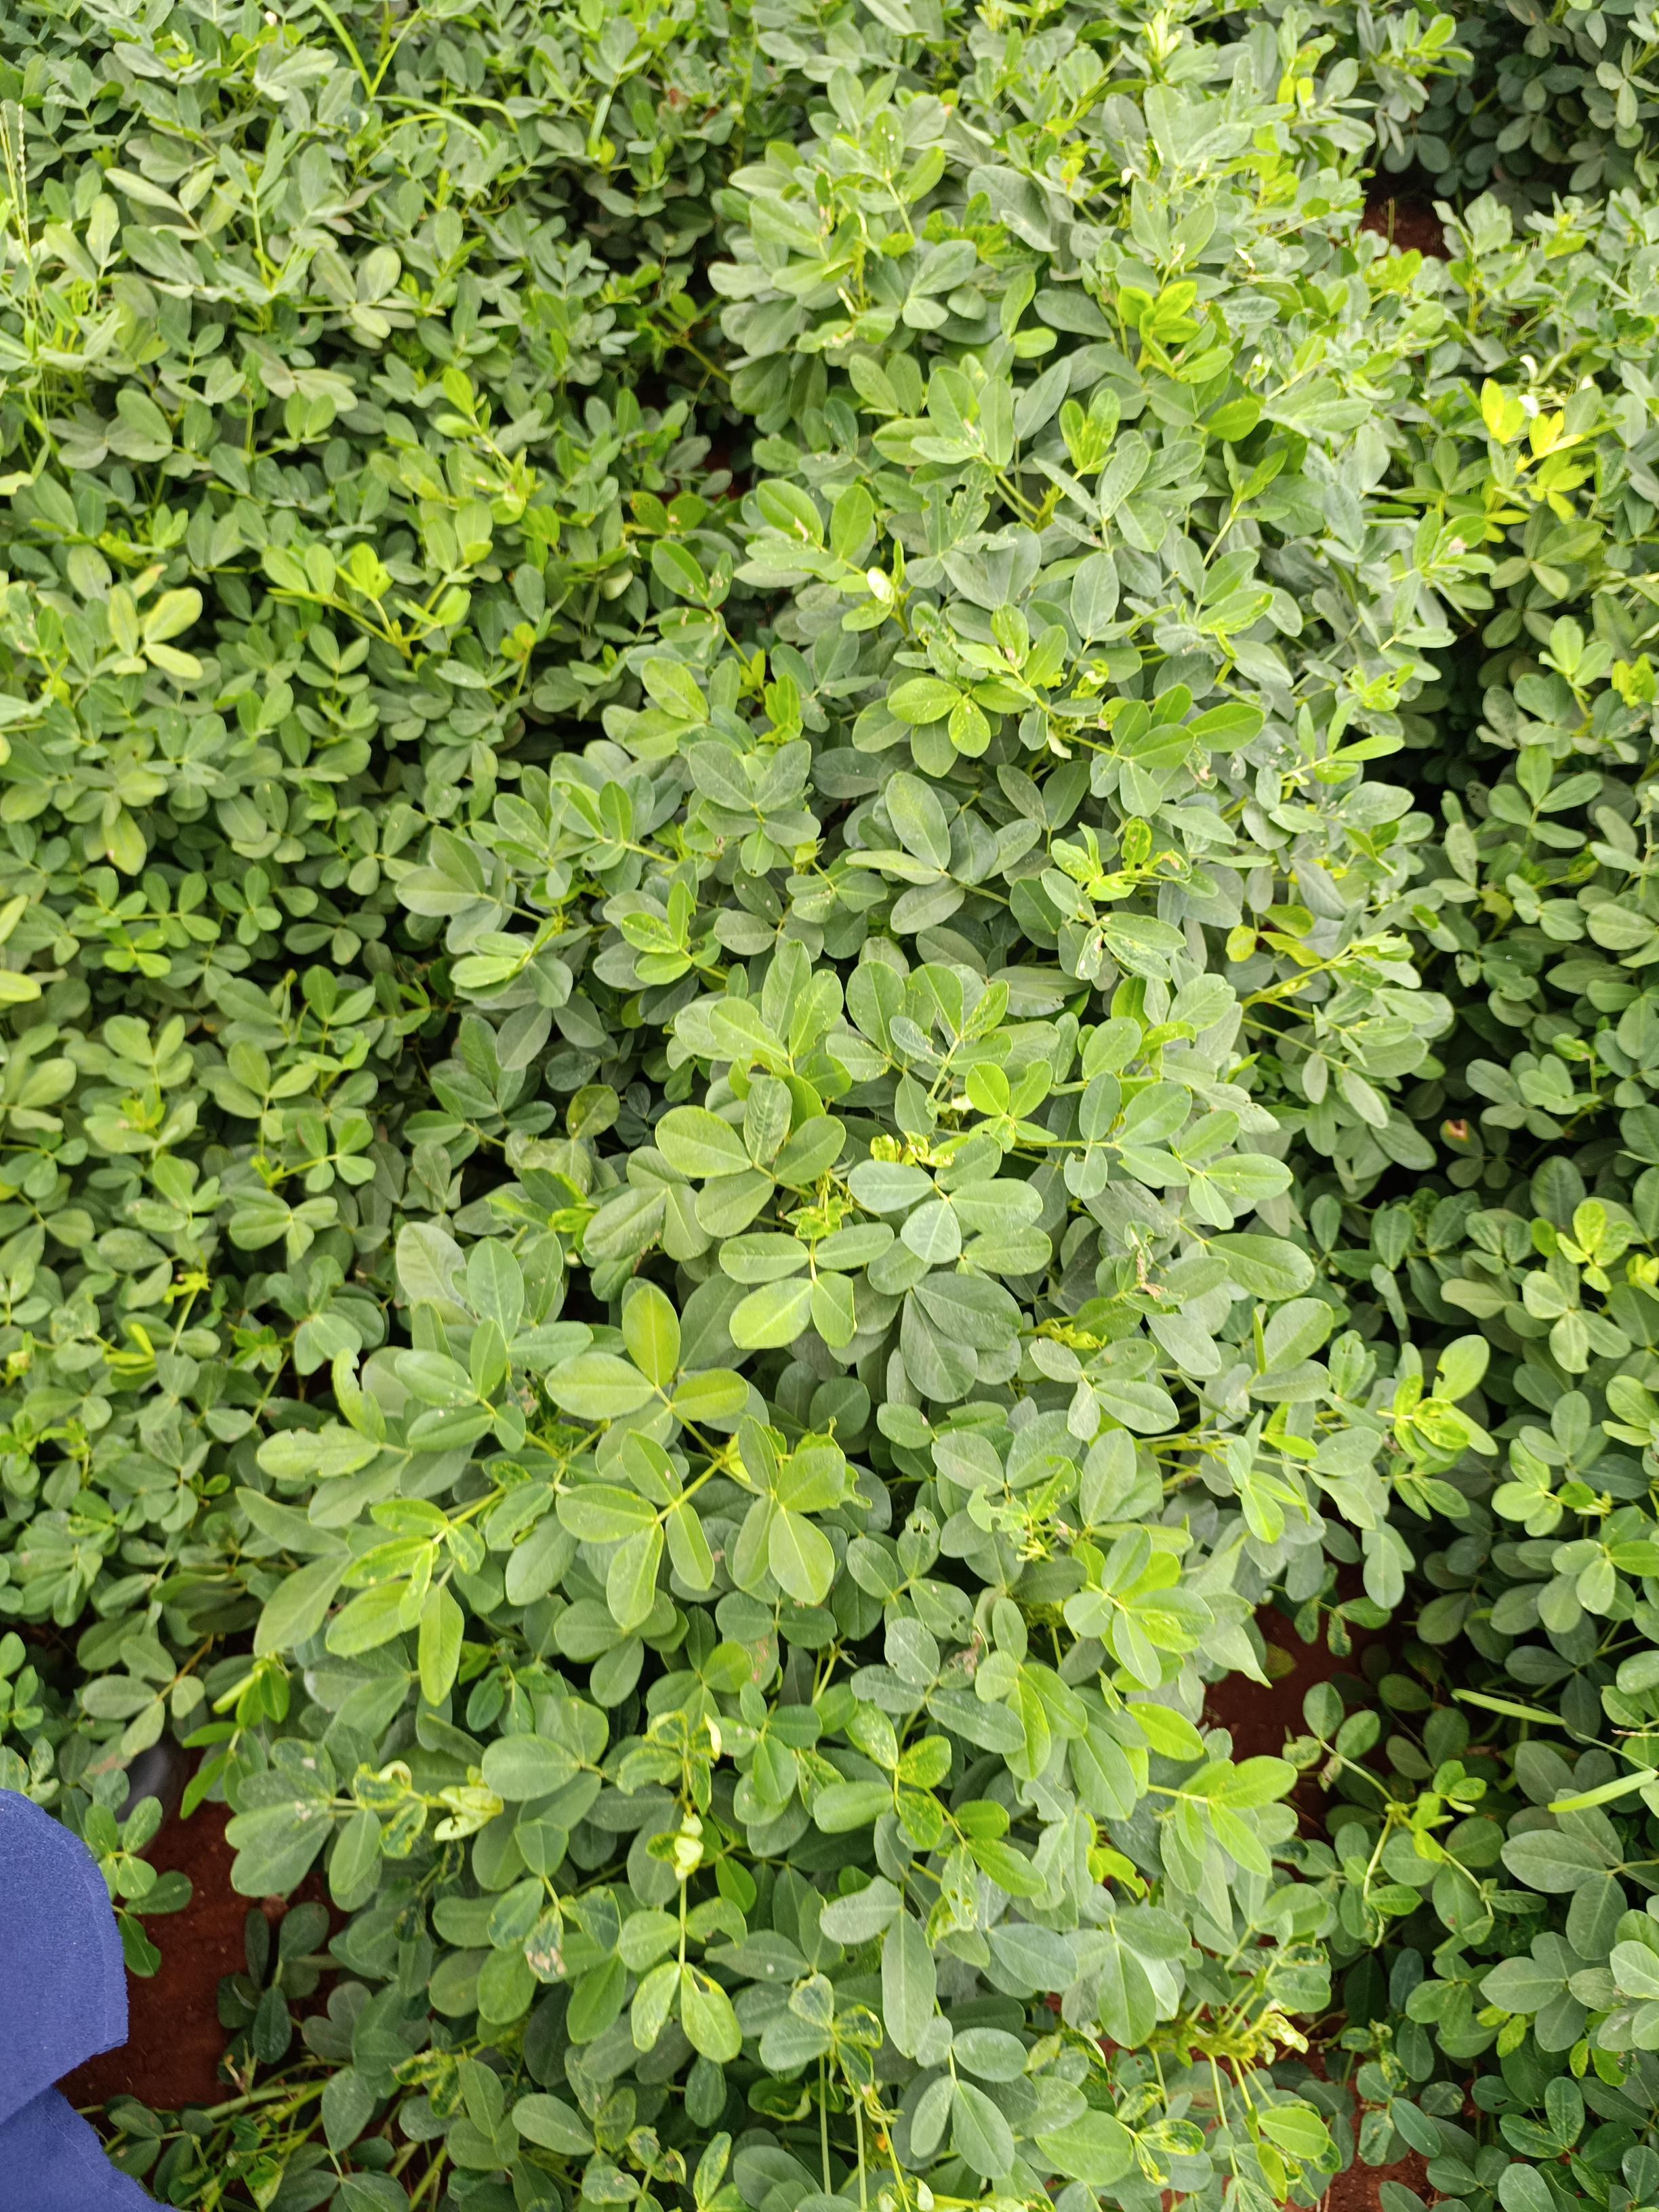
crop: groundnut
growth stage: pegging
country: Kenya
